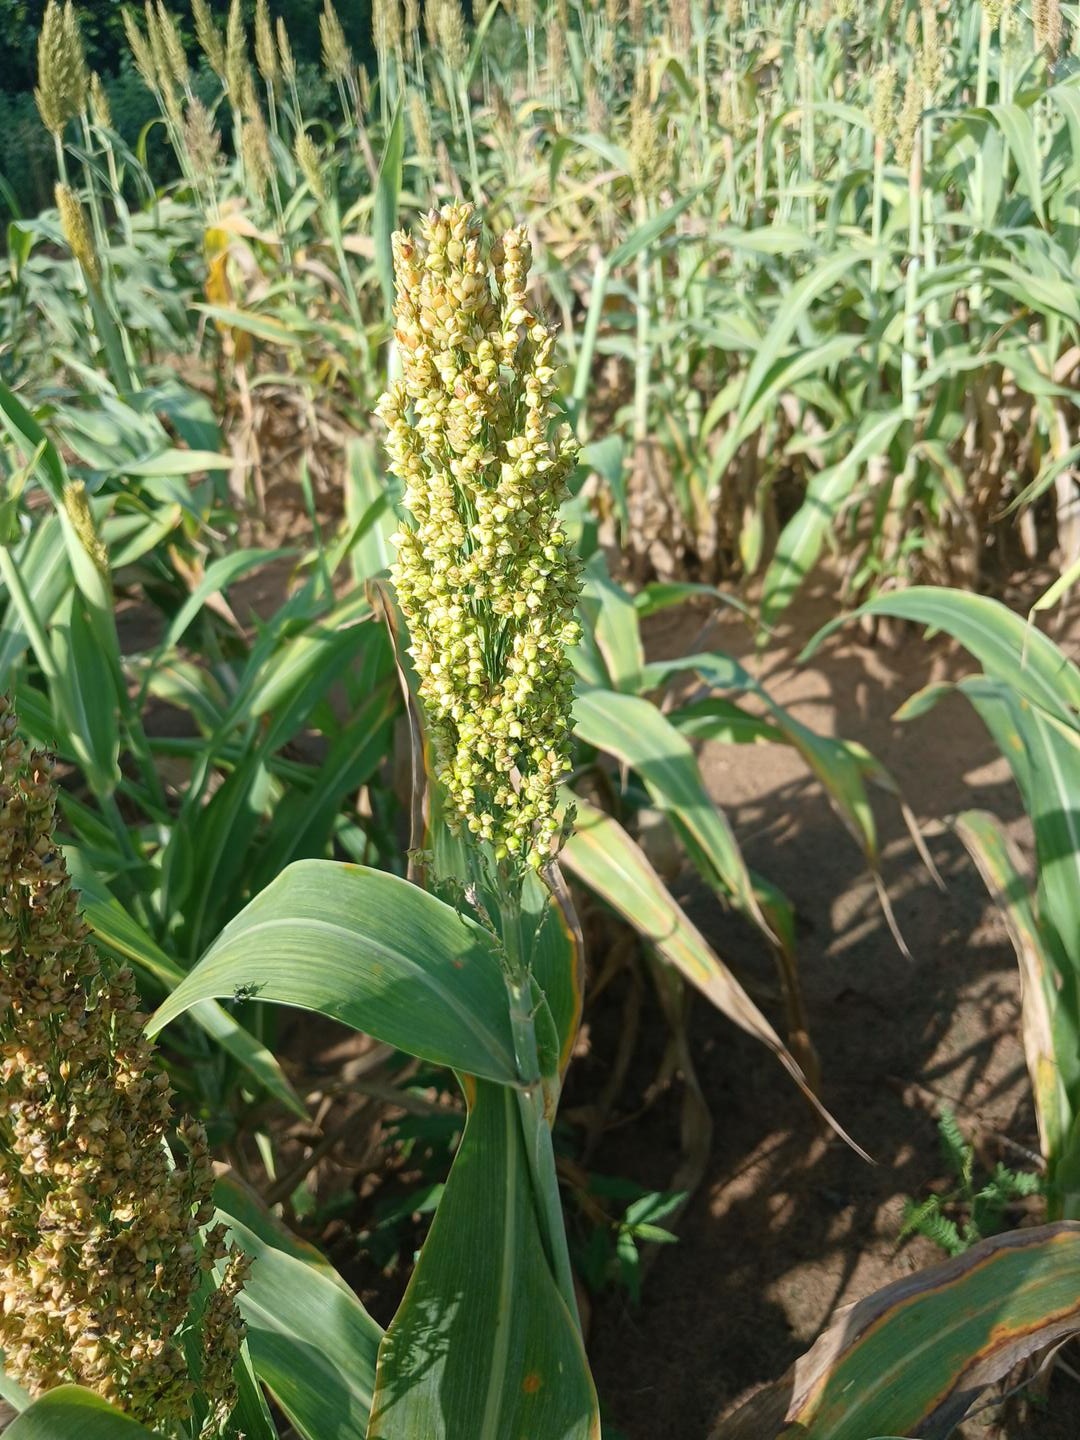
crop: sorghum
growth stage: filling grain
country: Senegal
